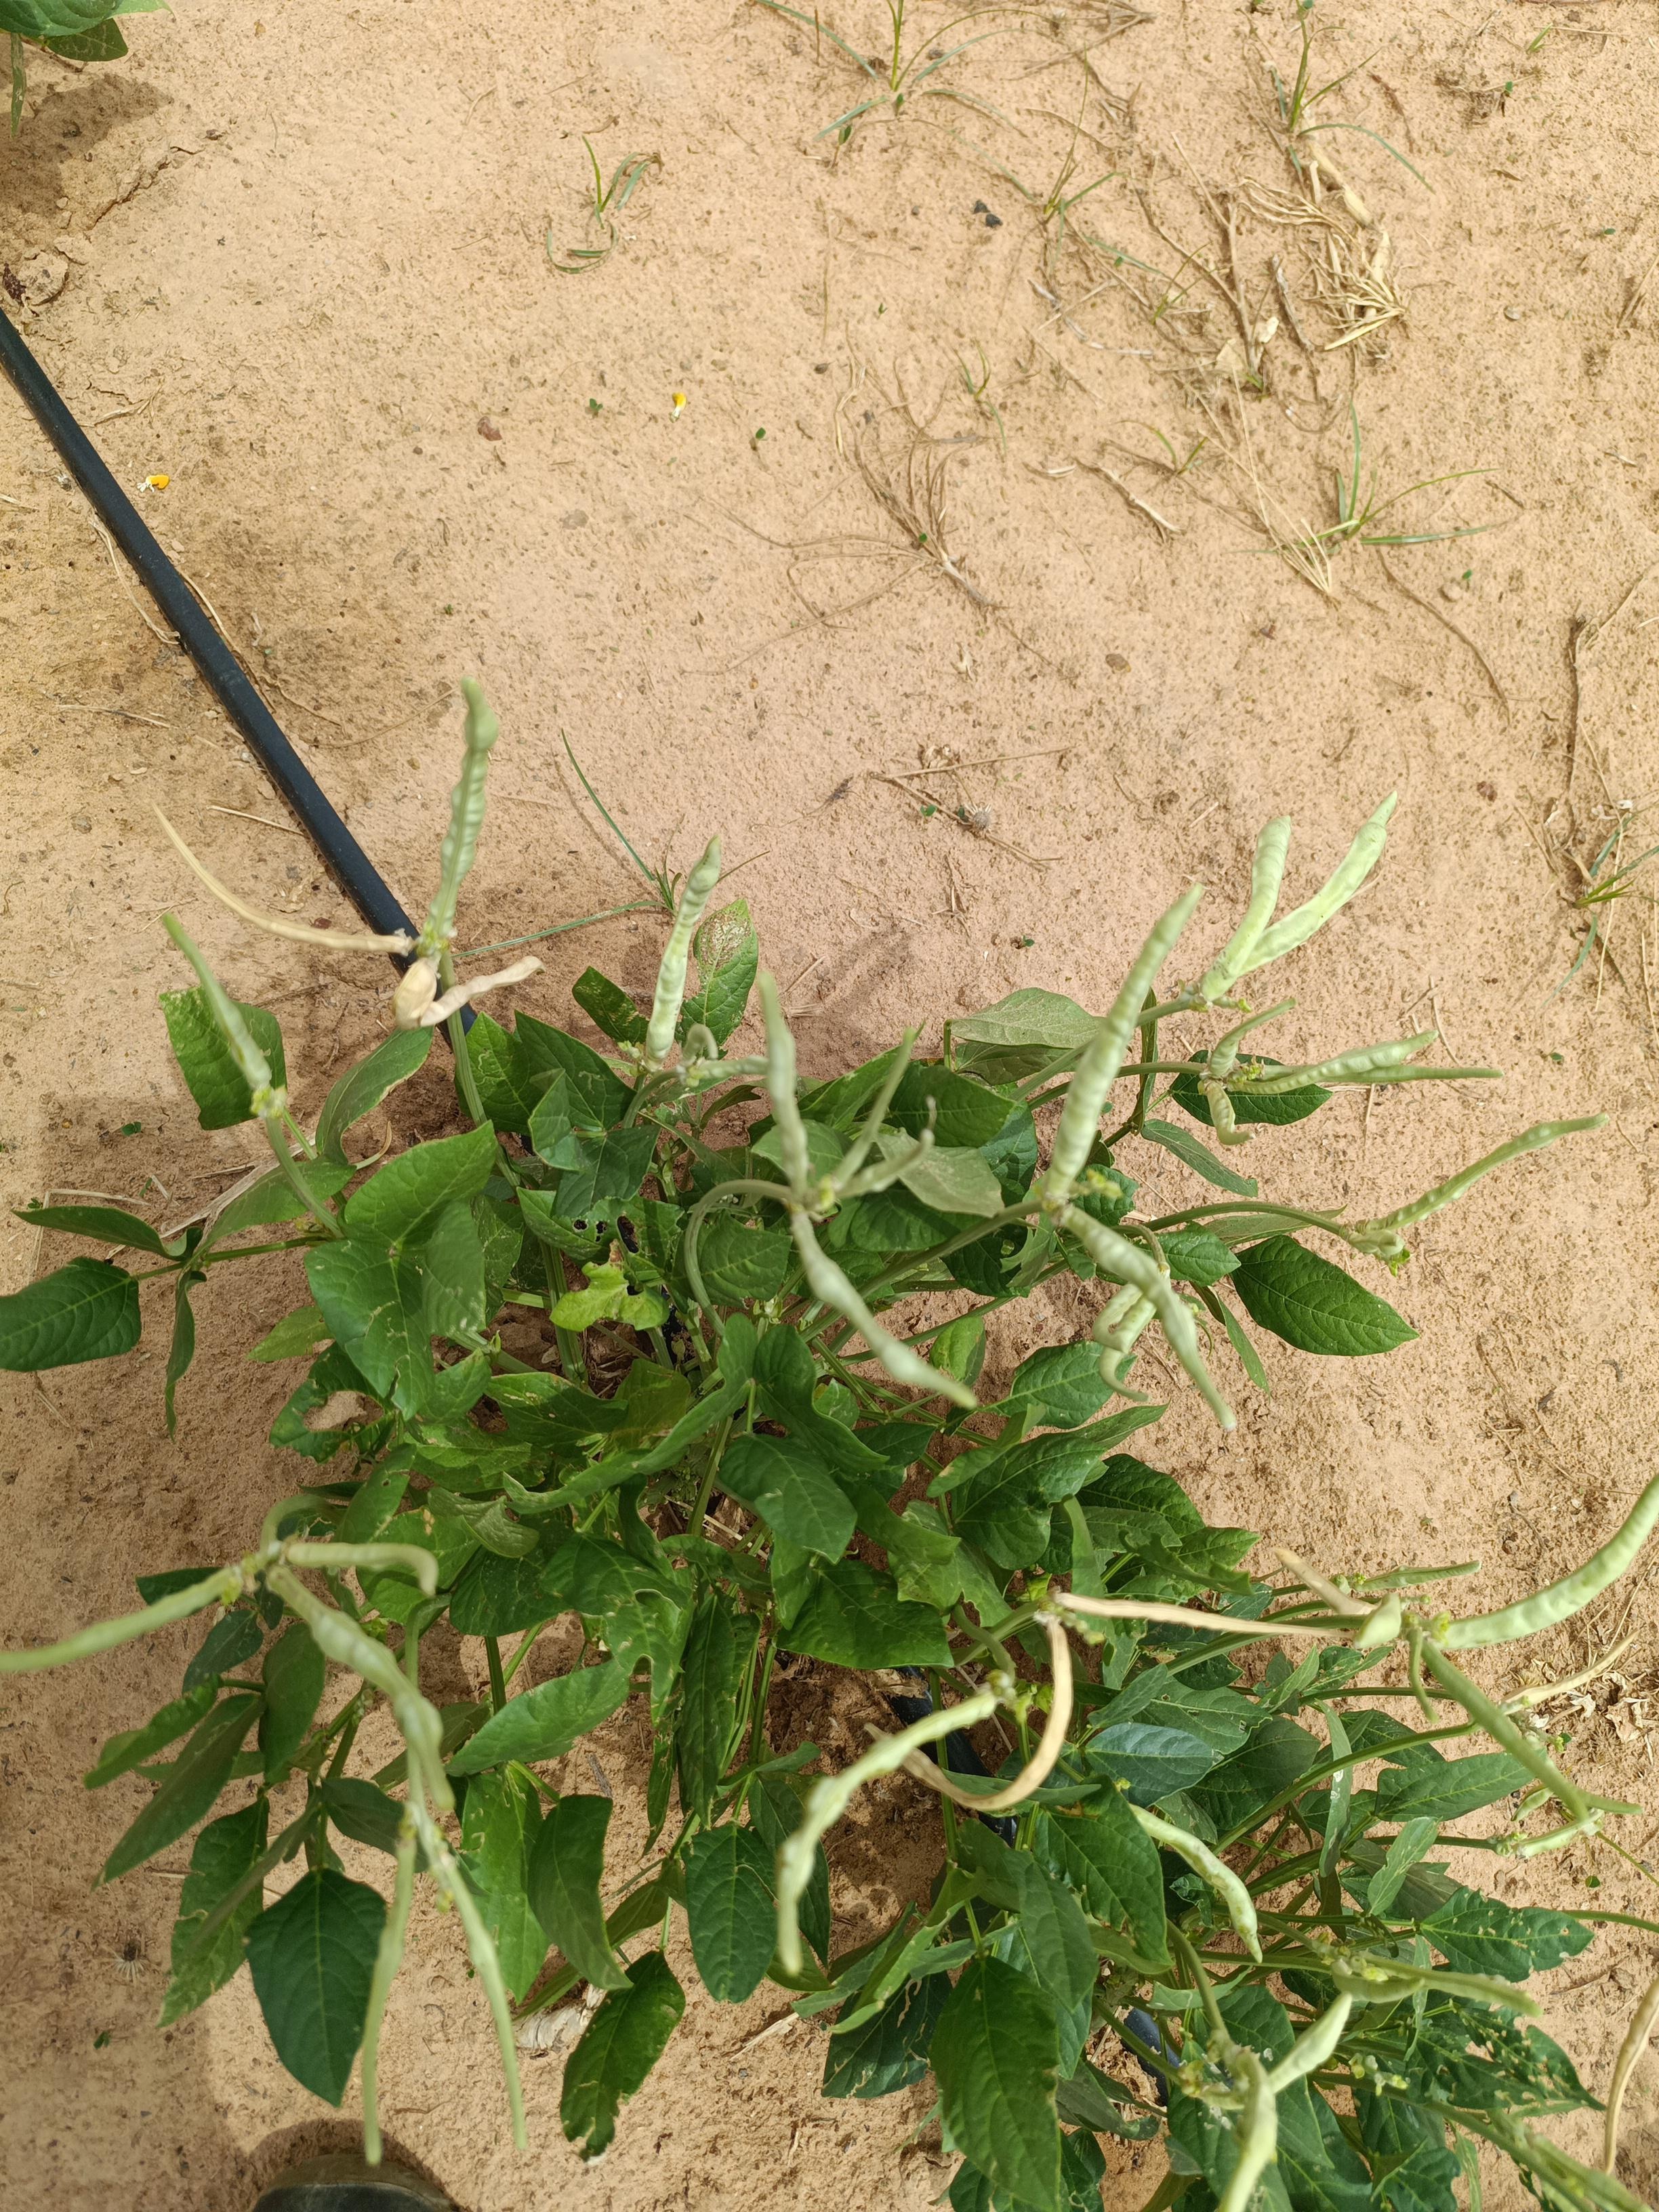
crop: cowpea
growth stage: flowering
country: Nigeria
